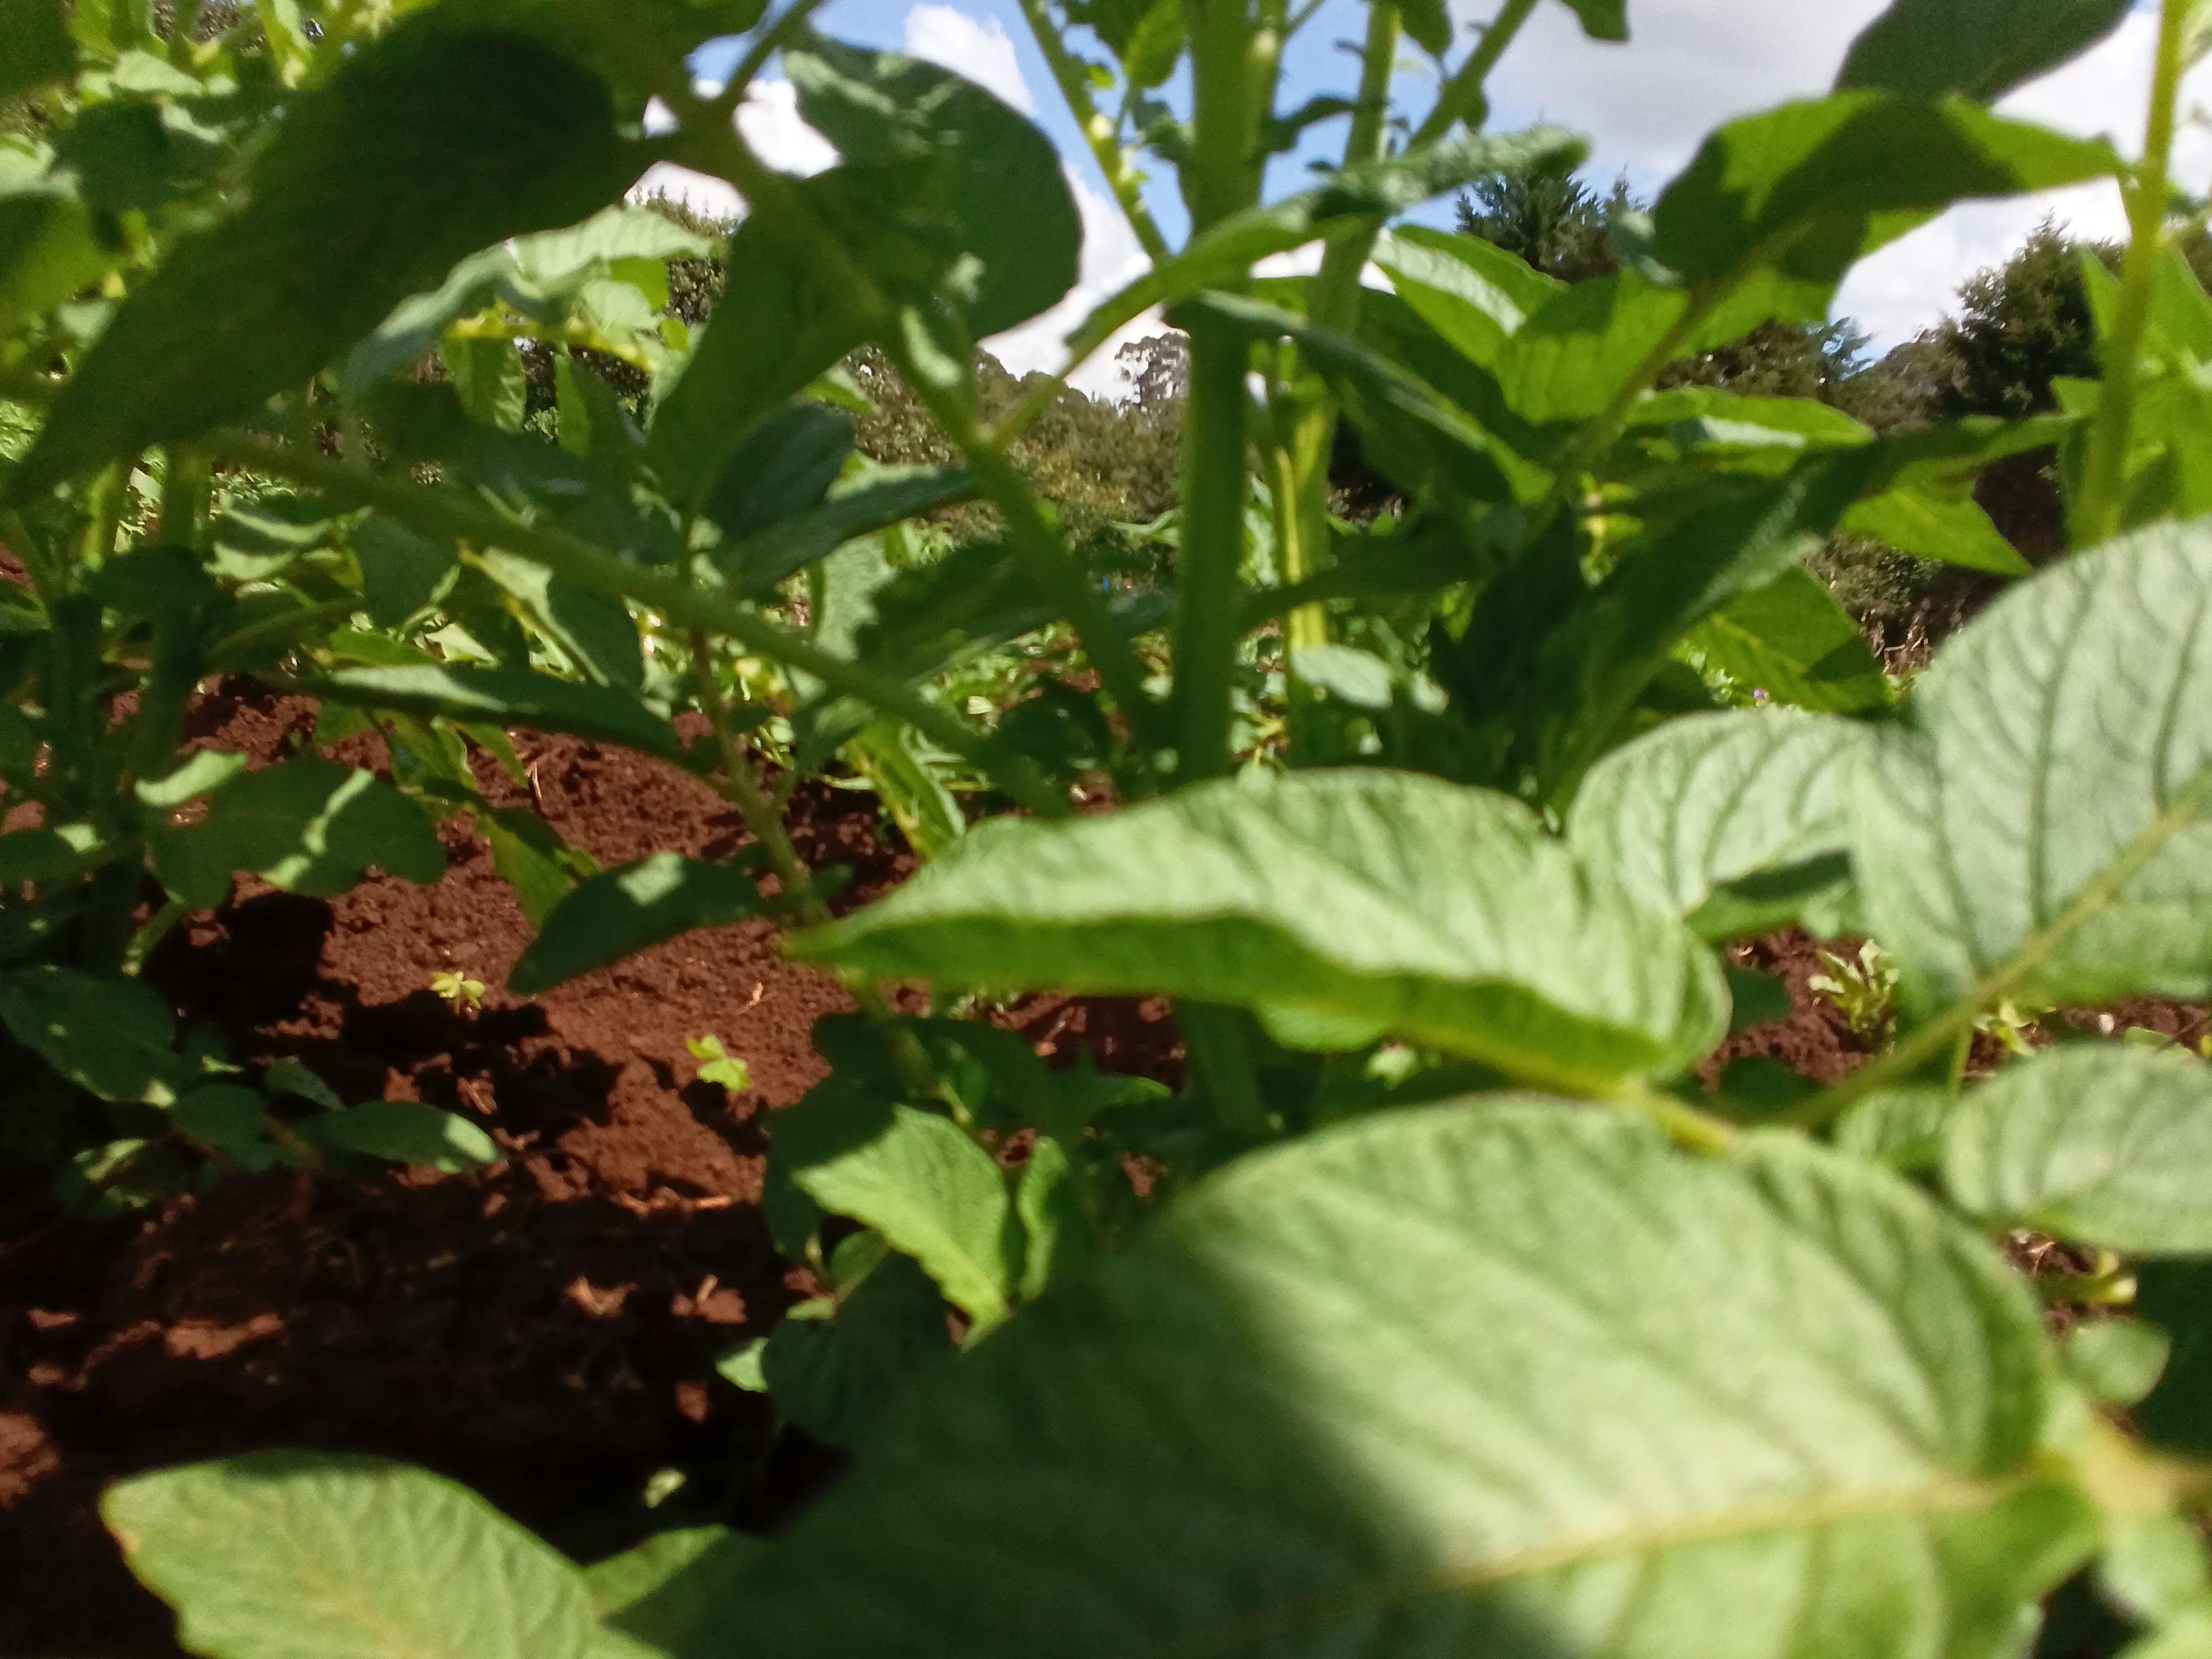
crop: potato
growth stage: vegetative
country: Kenya
